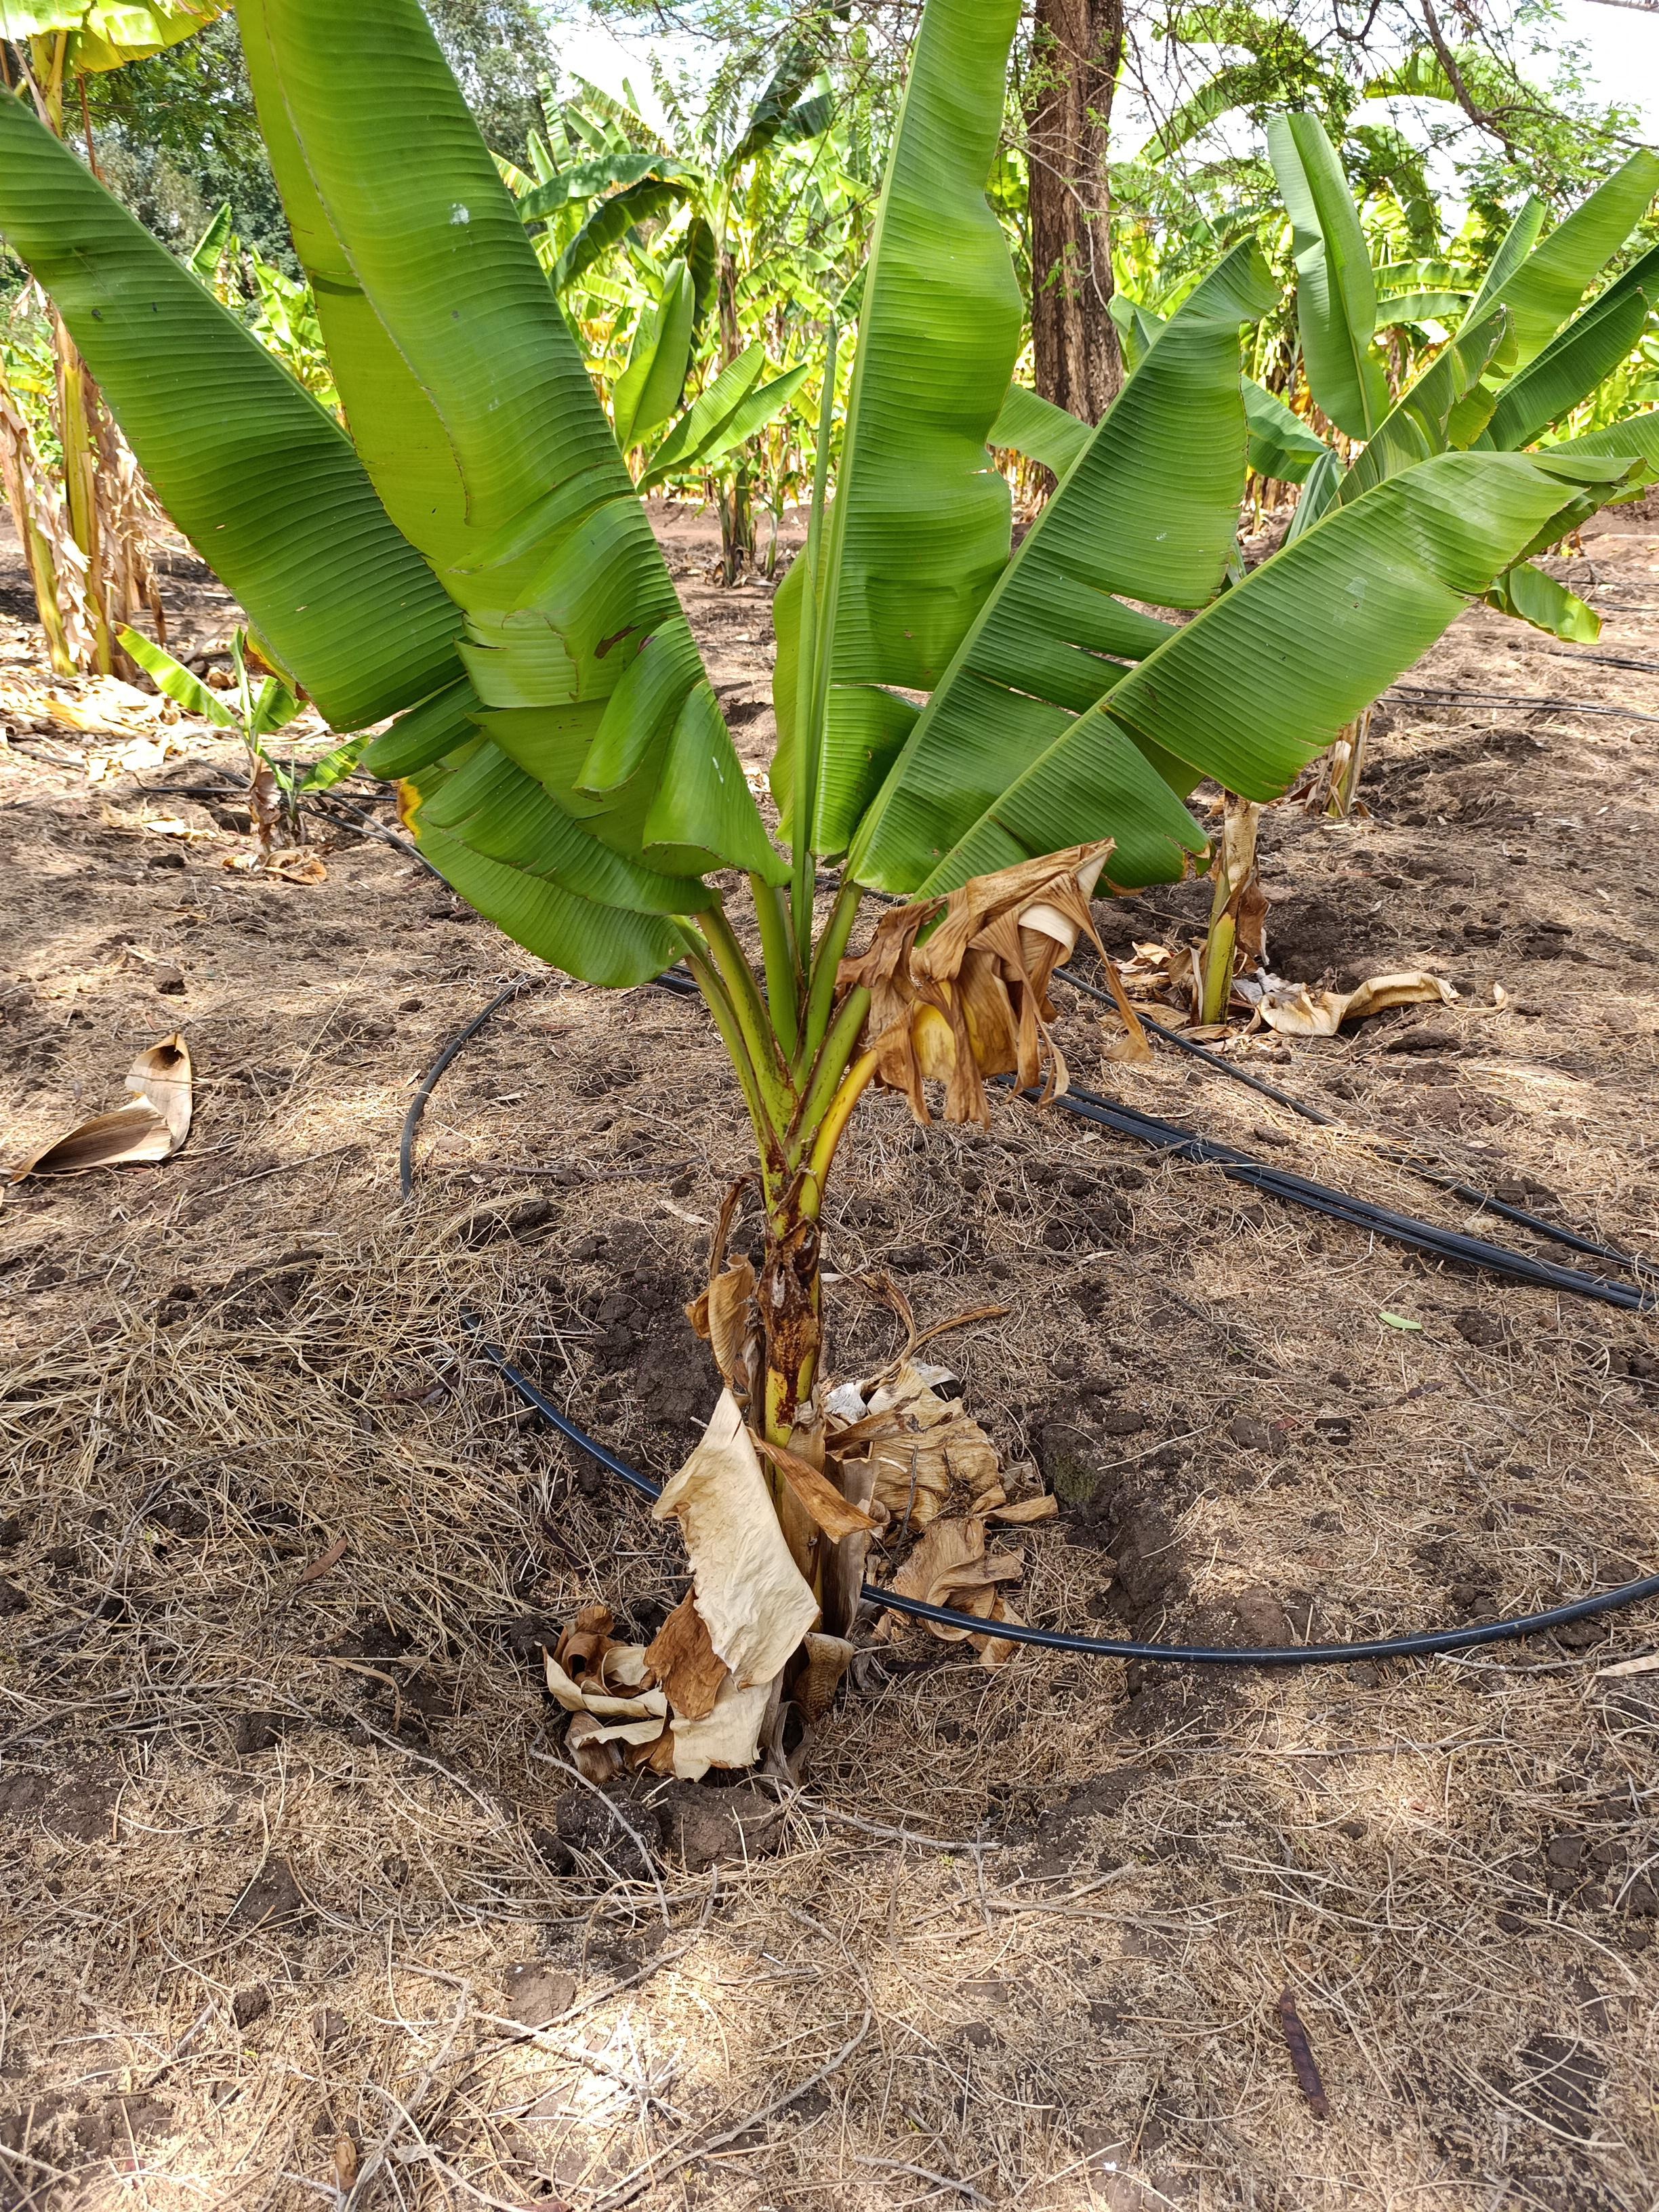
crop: banana
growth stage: vegetative
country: Tanzania
